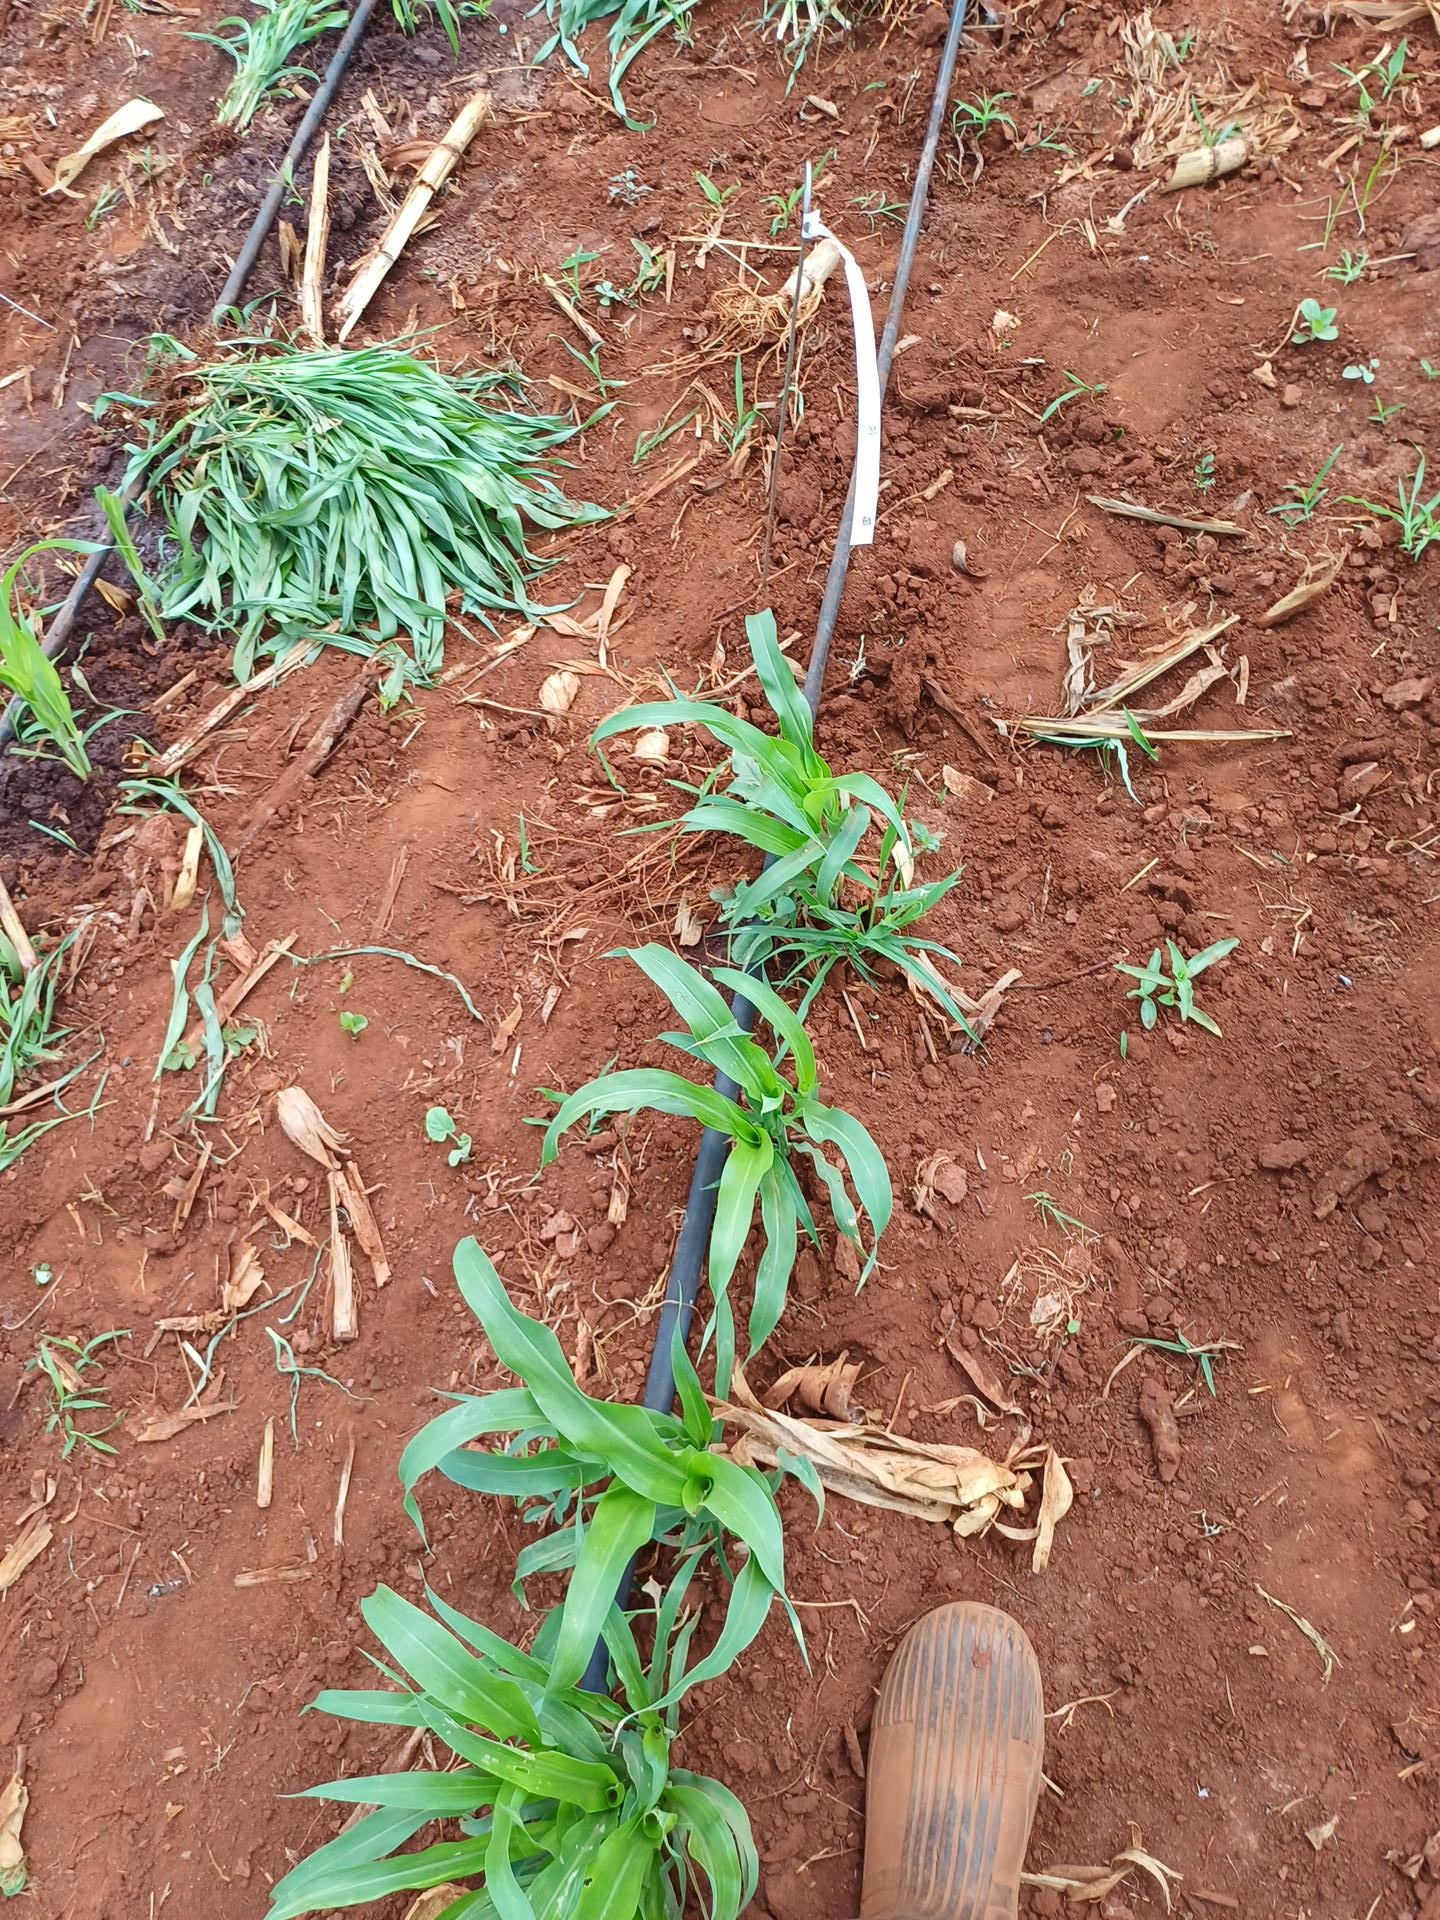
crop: sorghum
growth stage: vegetative
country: Kenya
